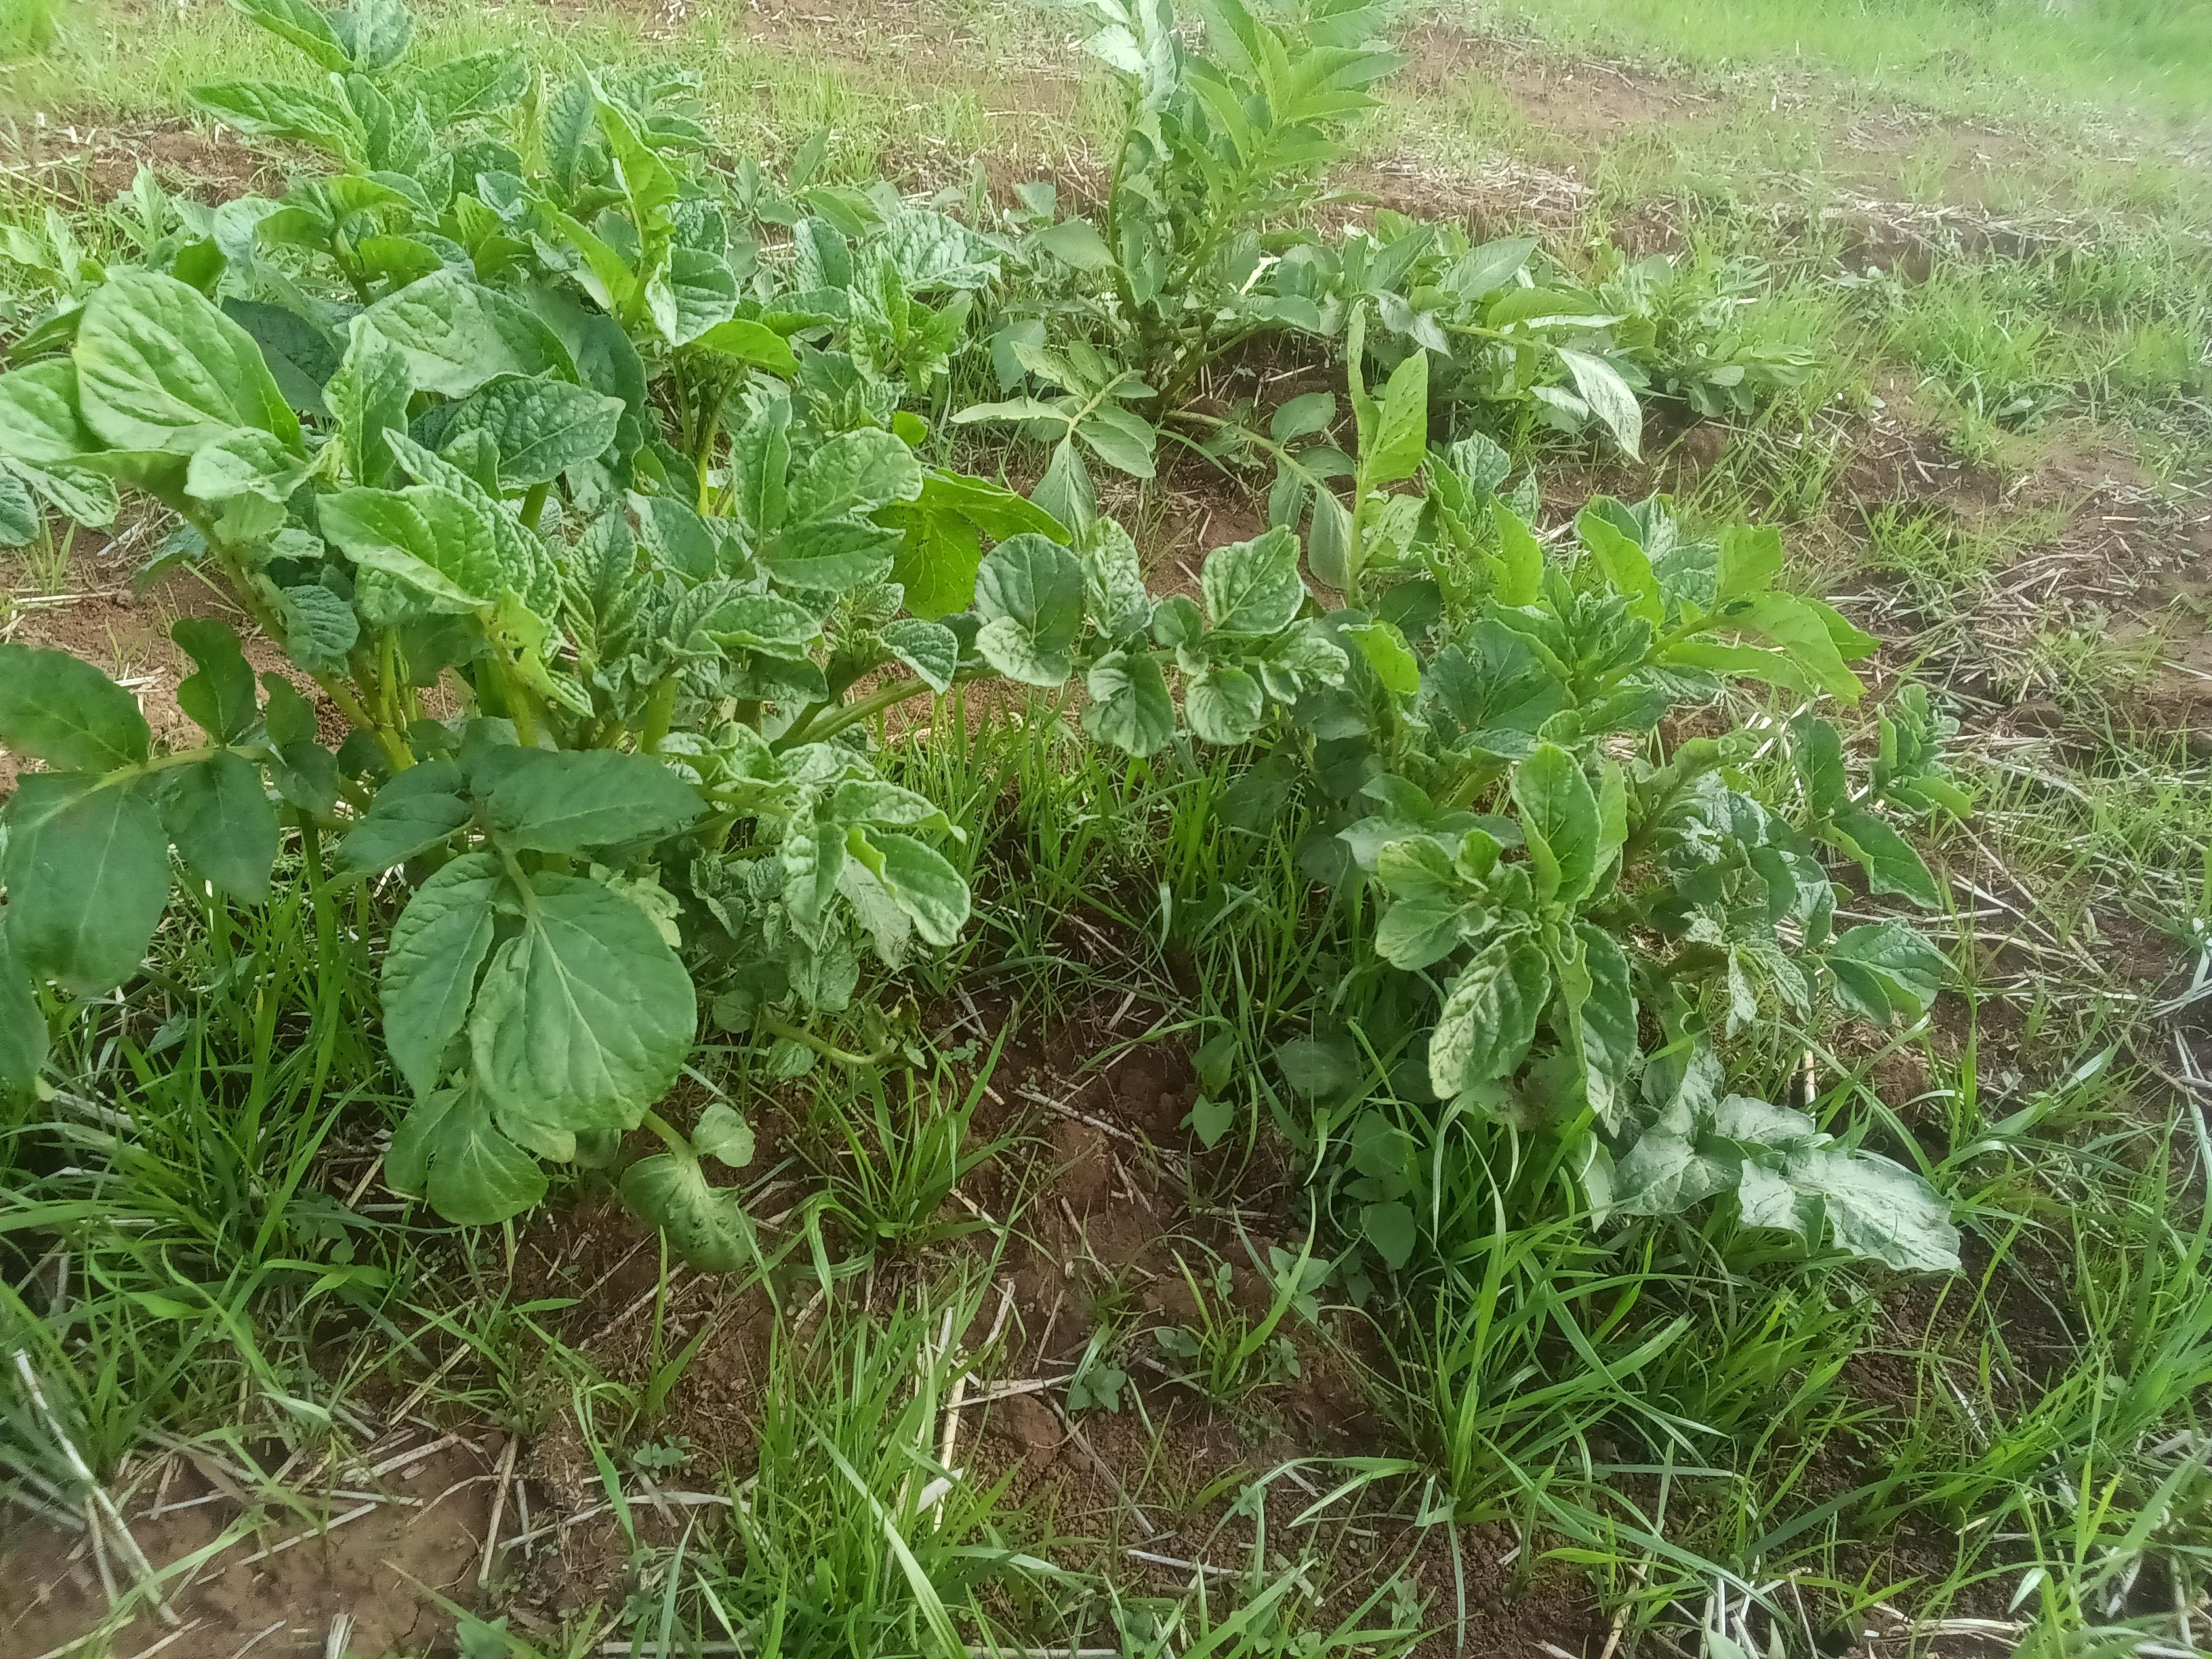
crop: potato
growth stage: vegetative
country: Kenya
